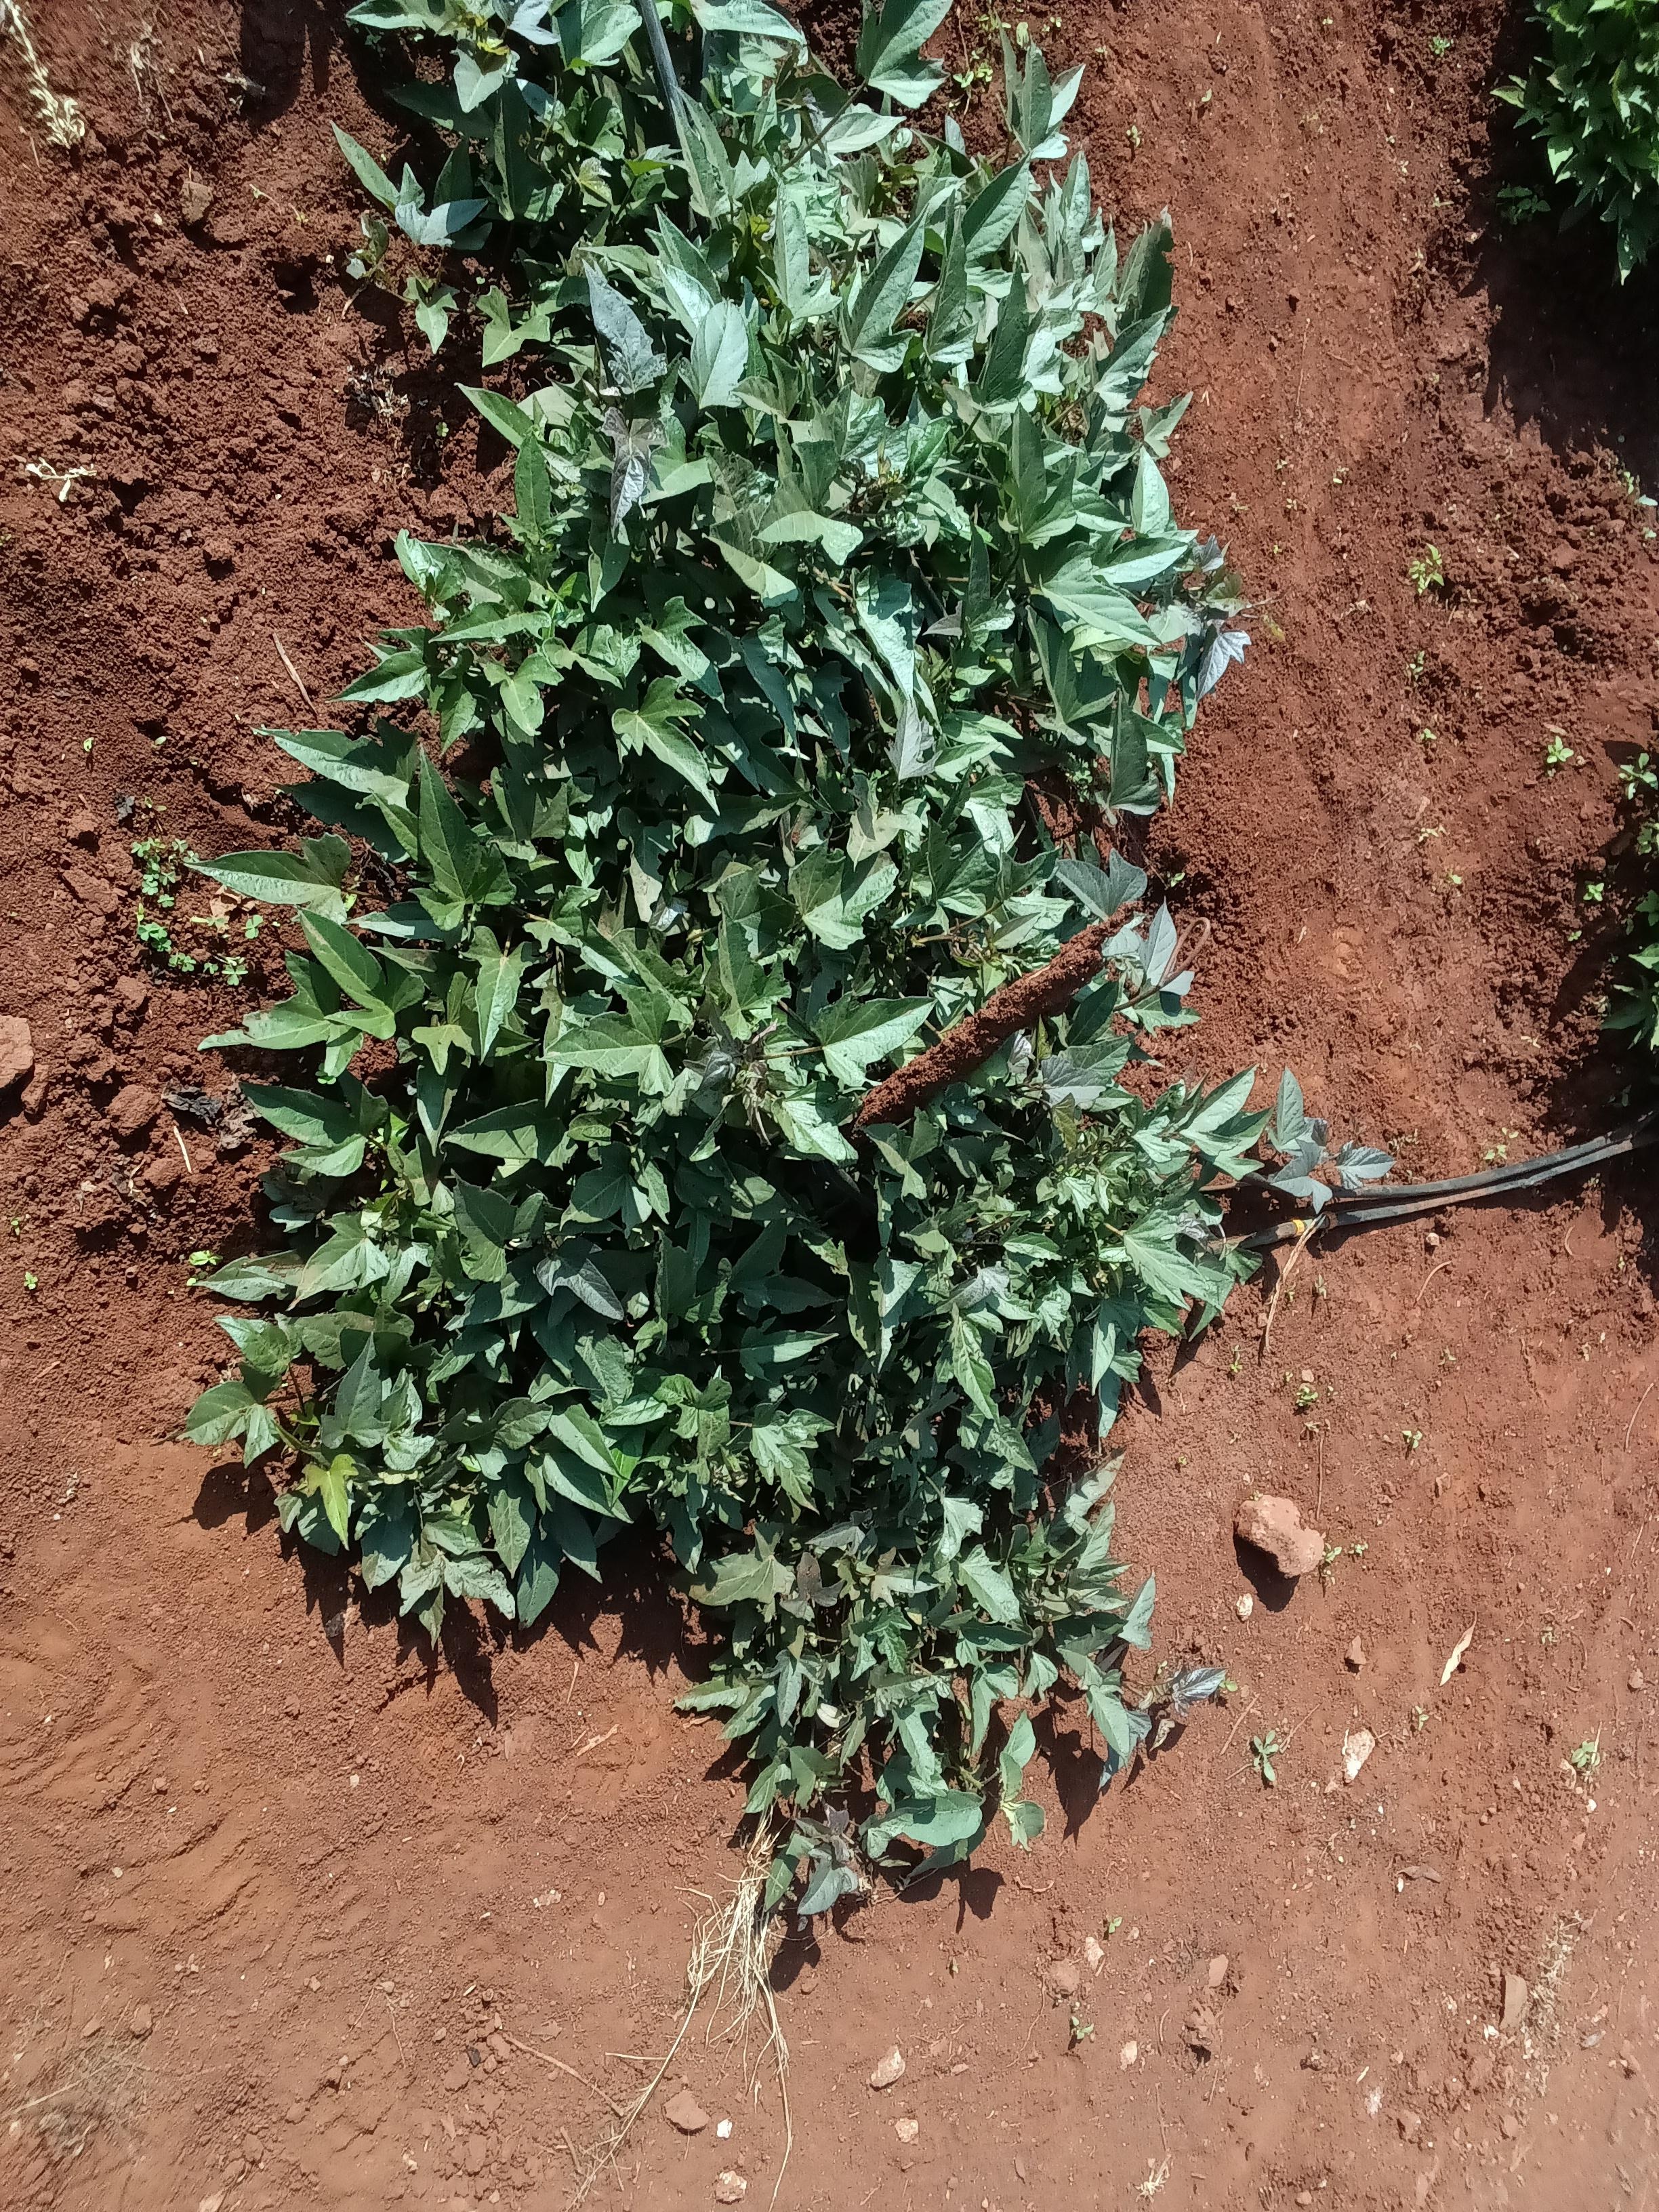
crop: sweet potato
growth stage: vegetative
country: Kenya
